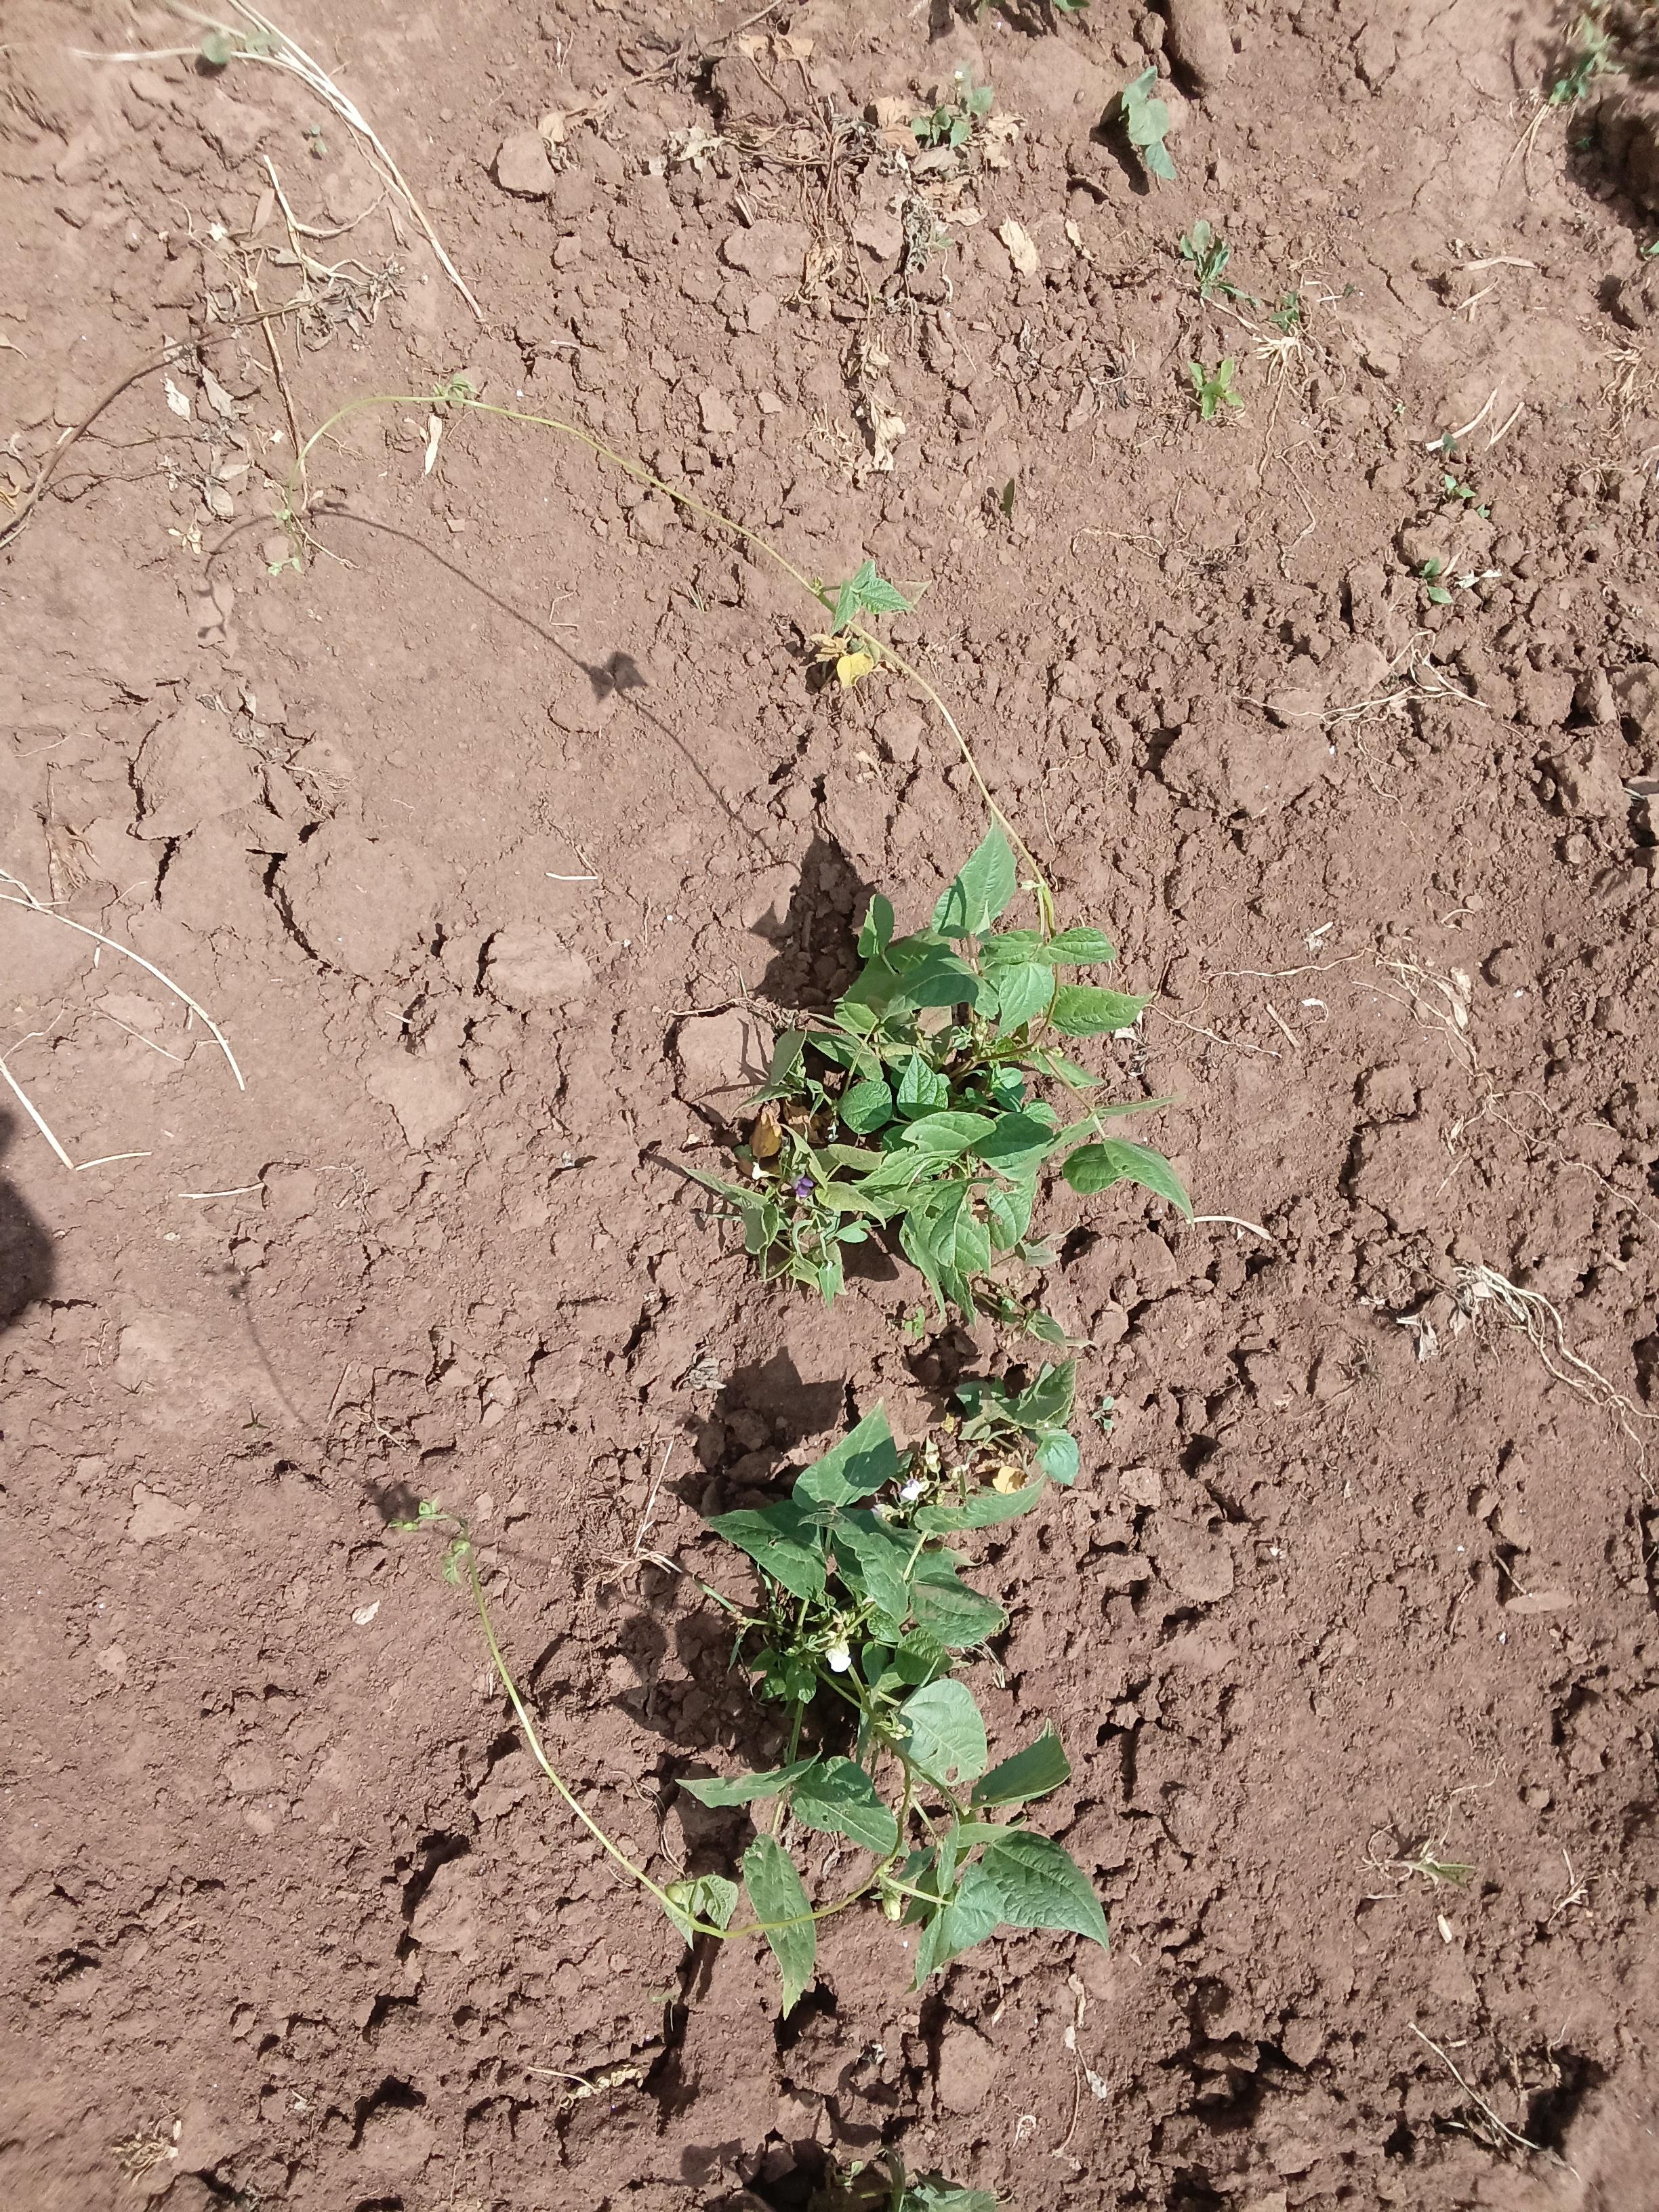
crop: common bean
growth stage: vegetative
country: Kenya
